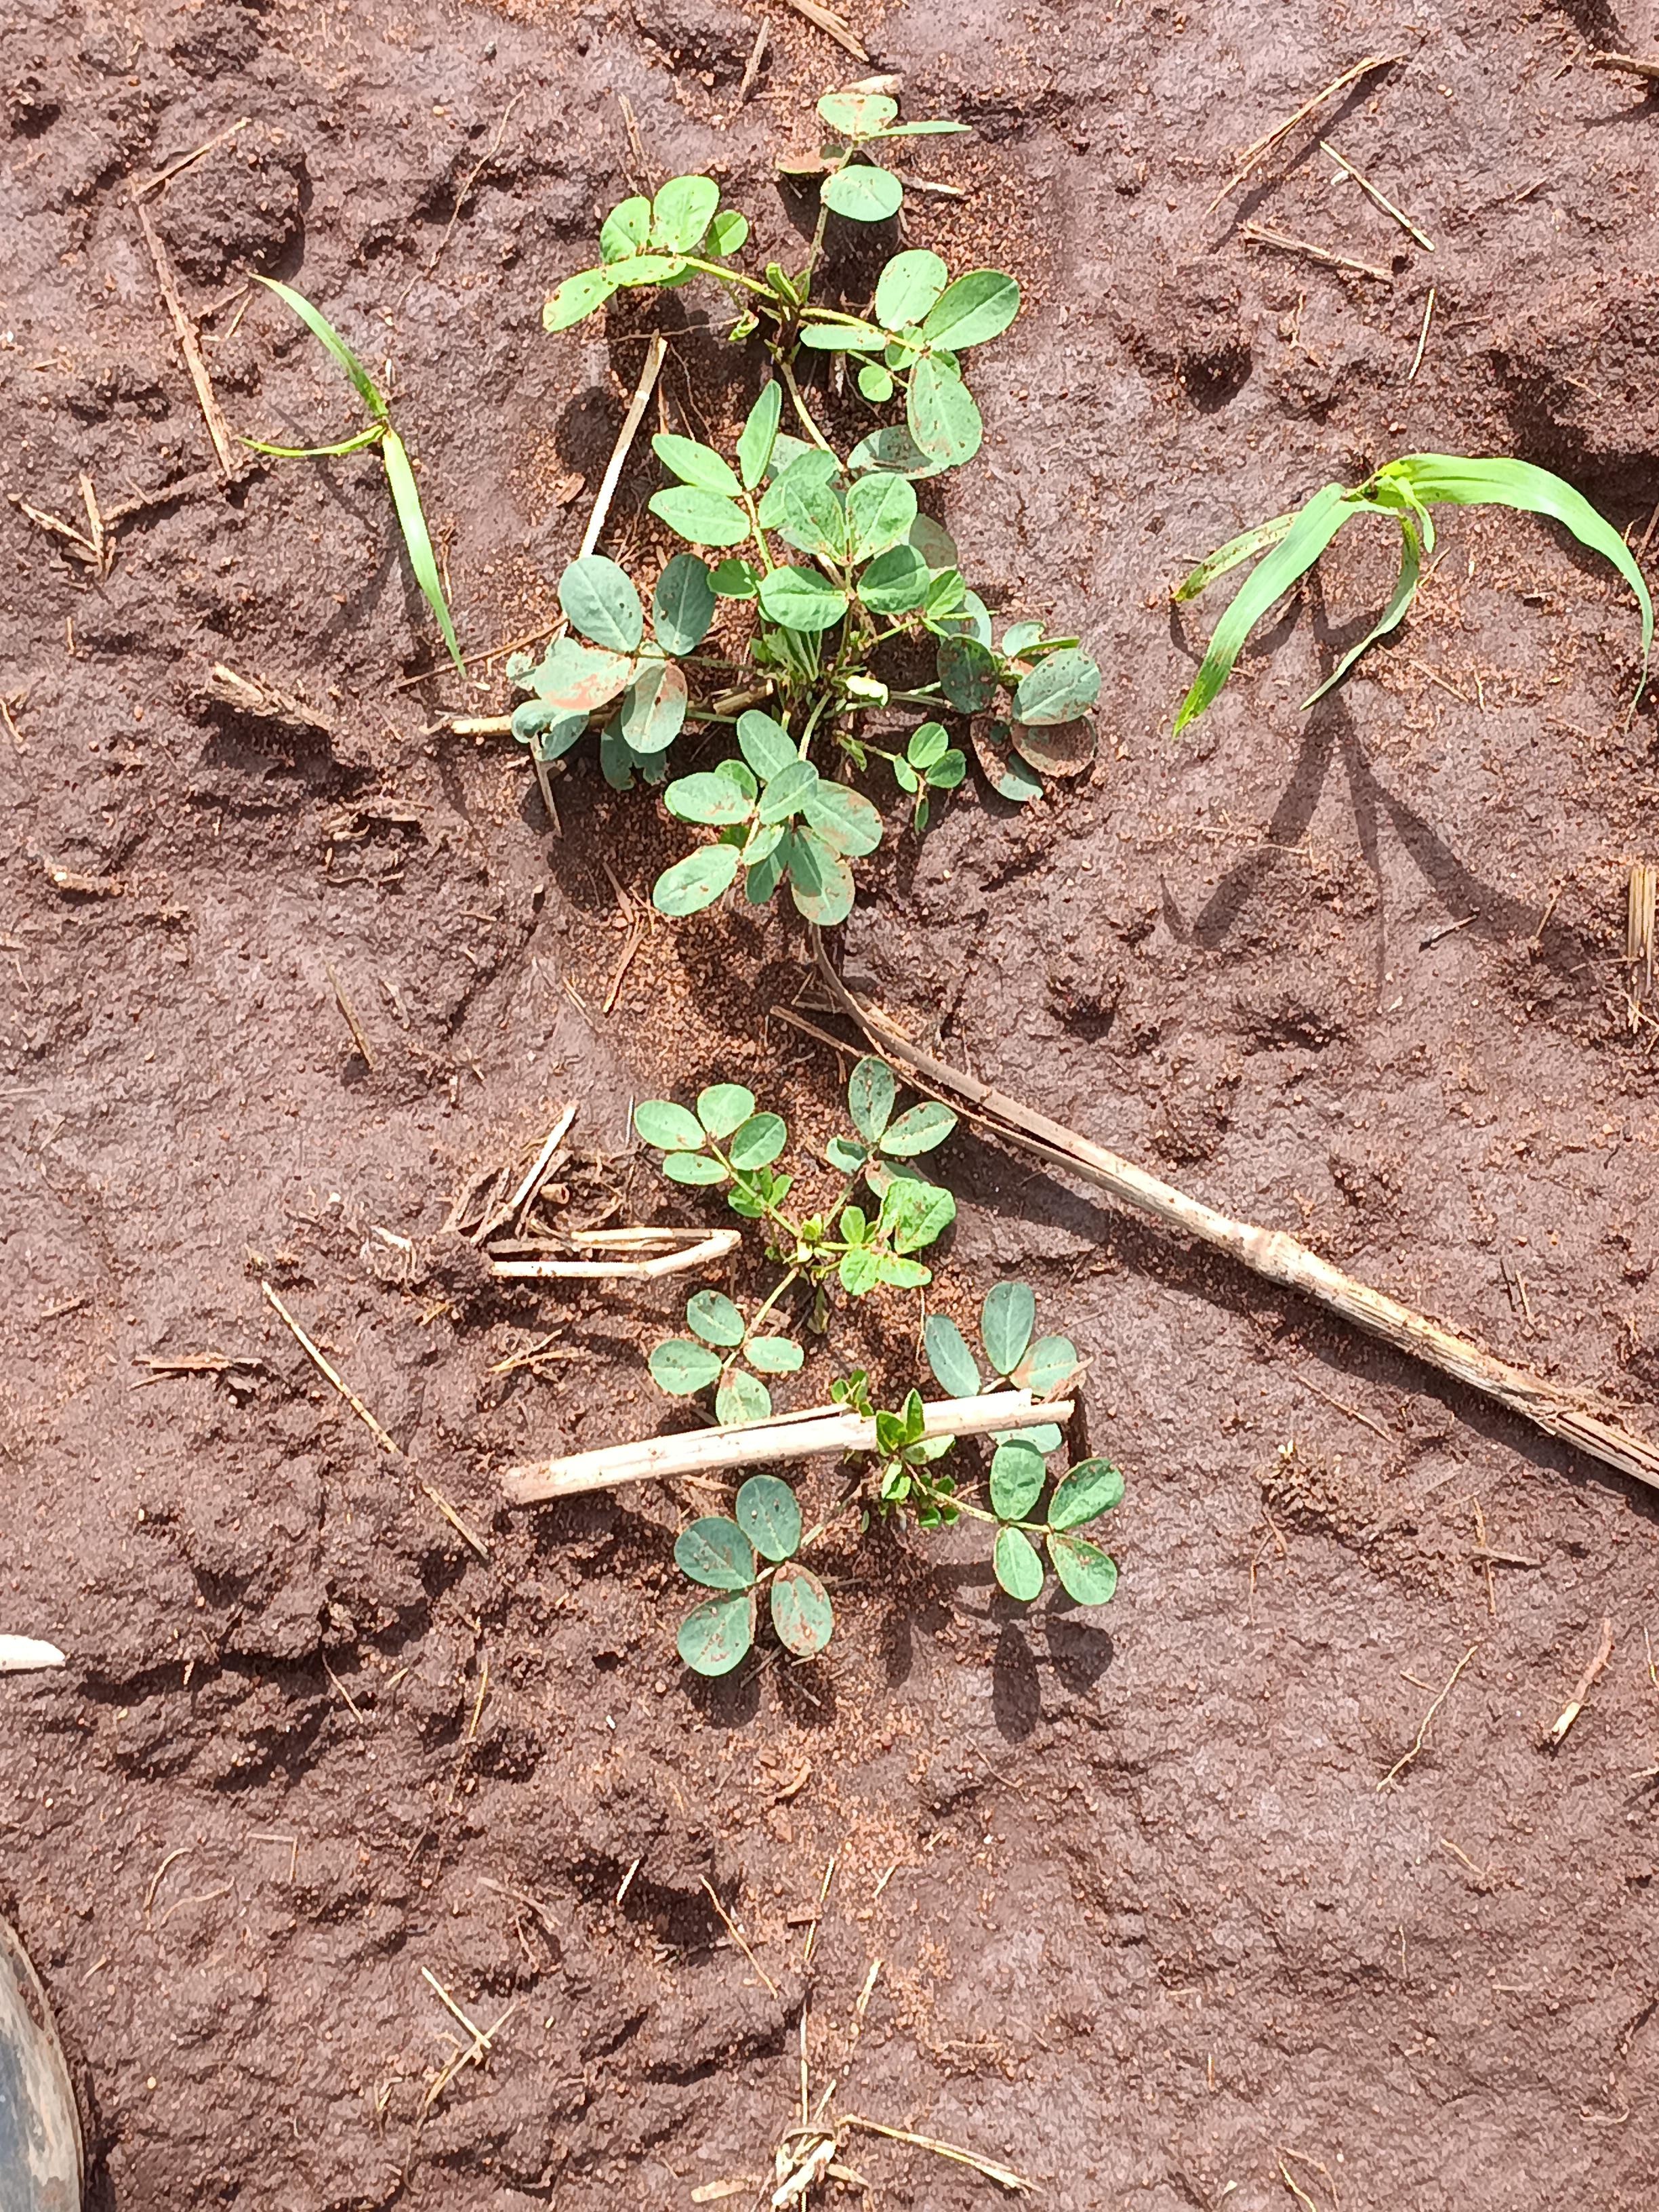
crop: groundnut
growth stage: vegetative
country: Kenya
